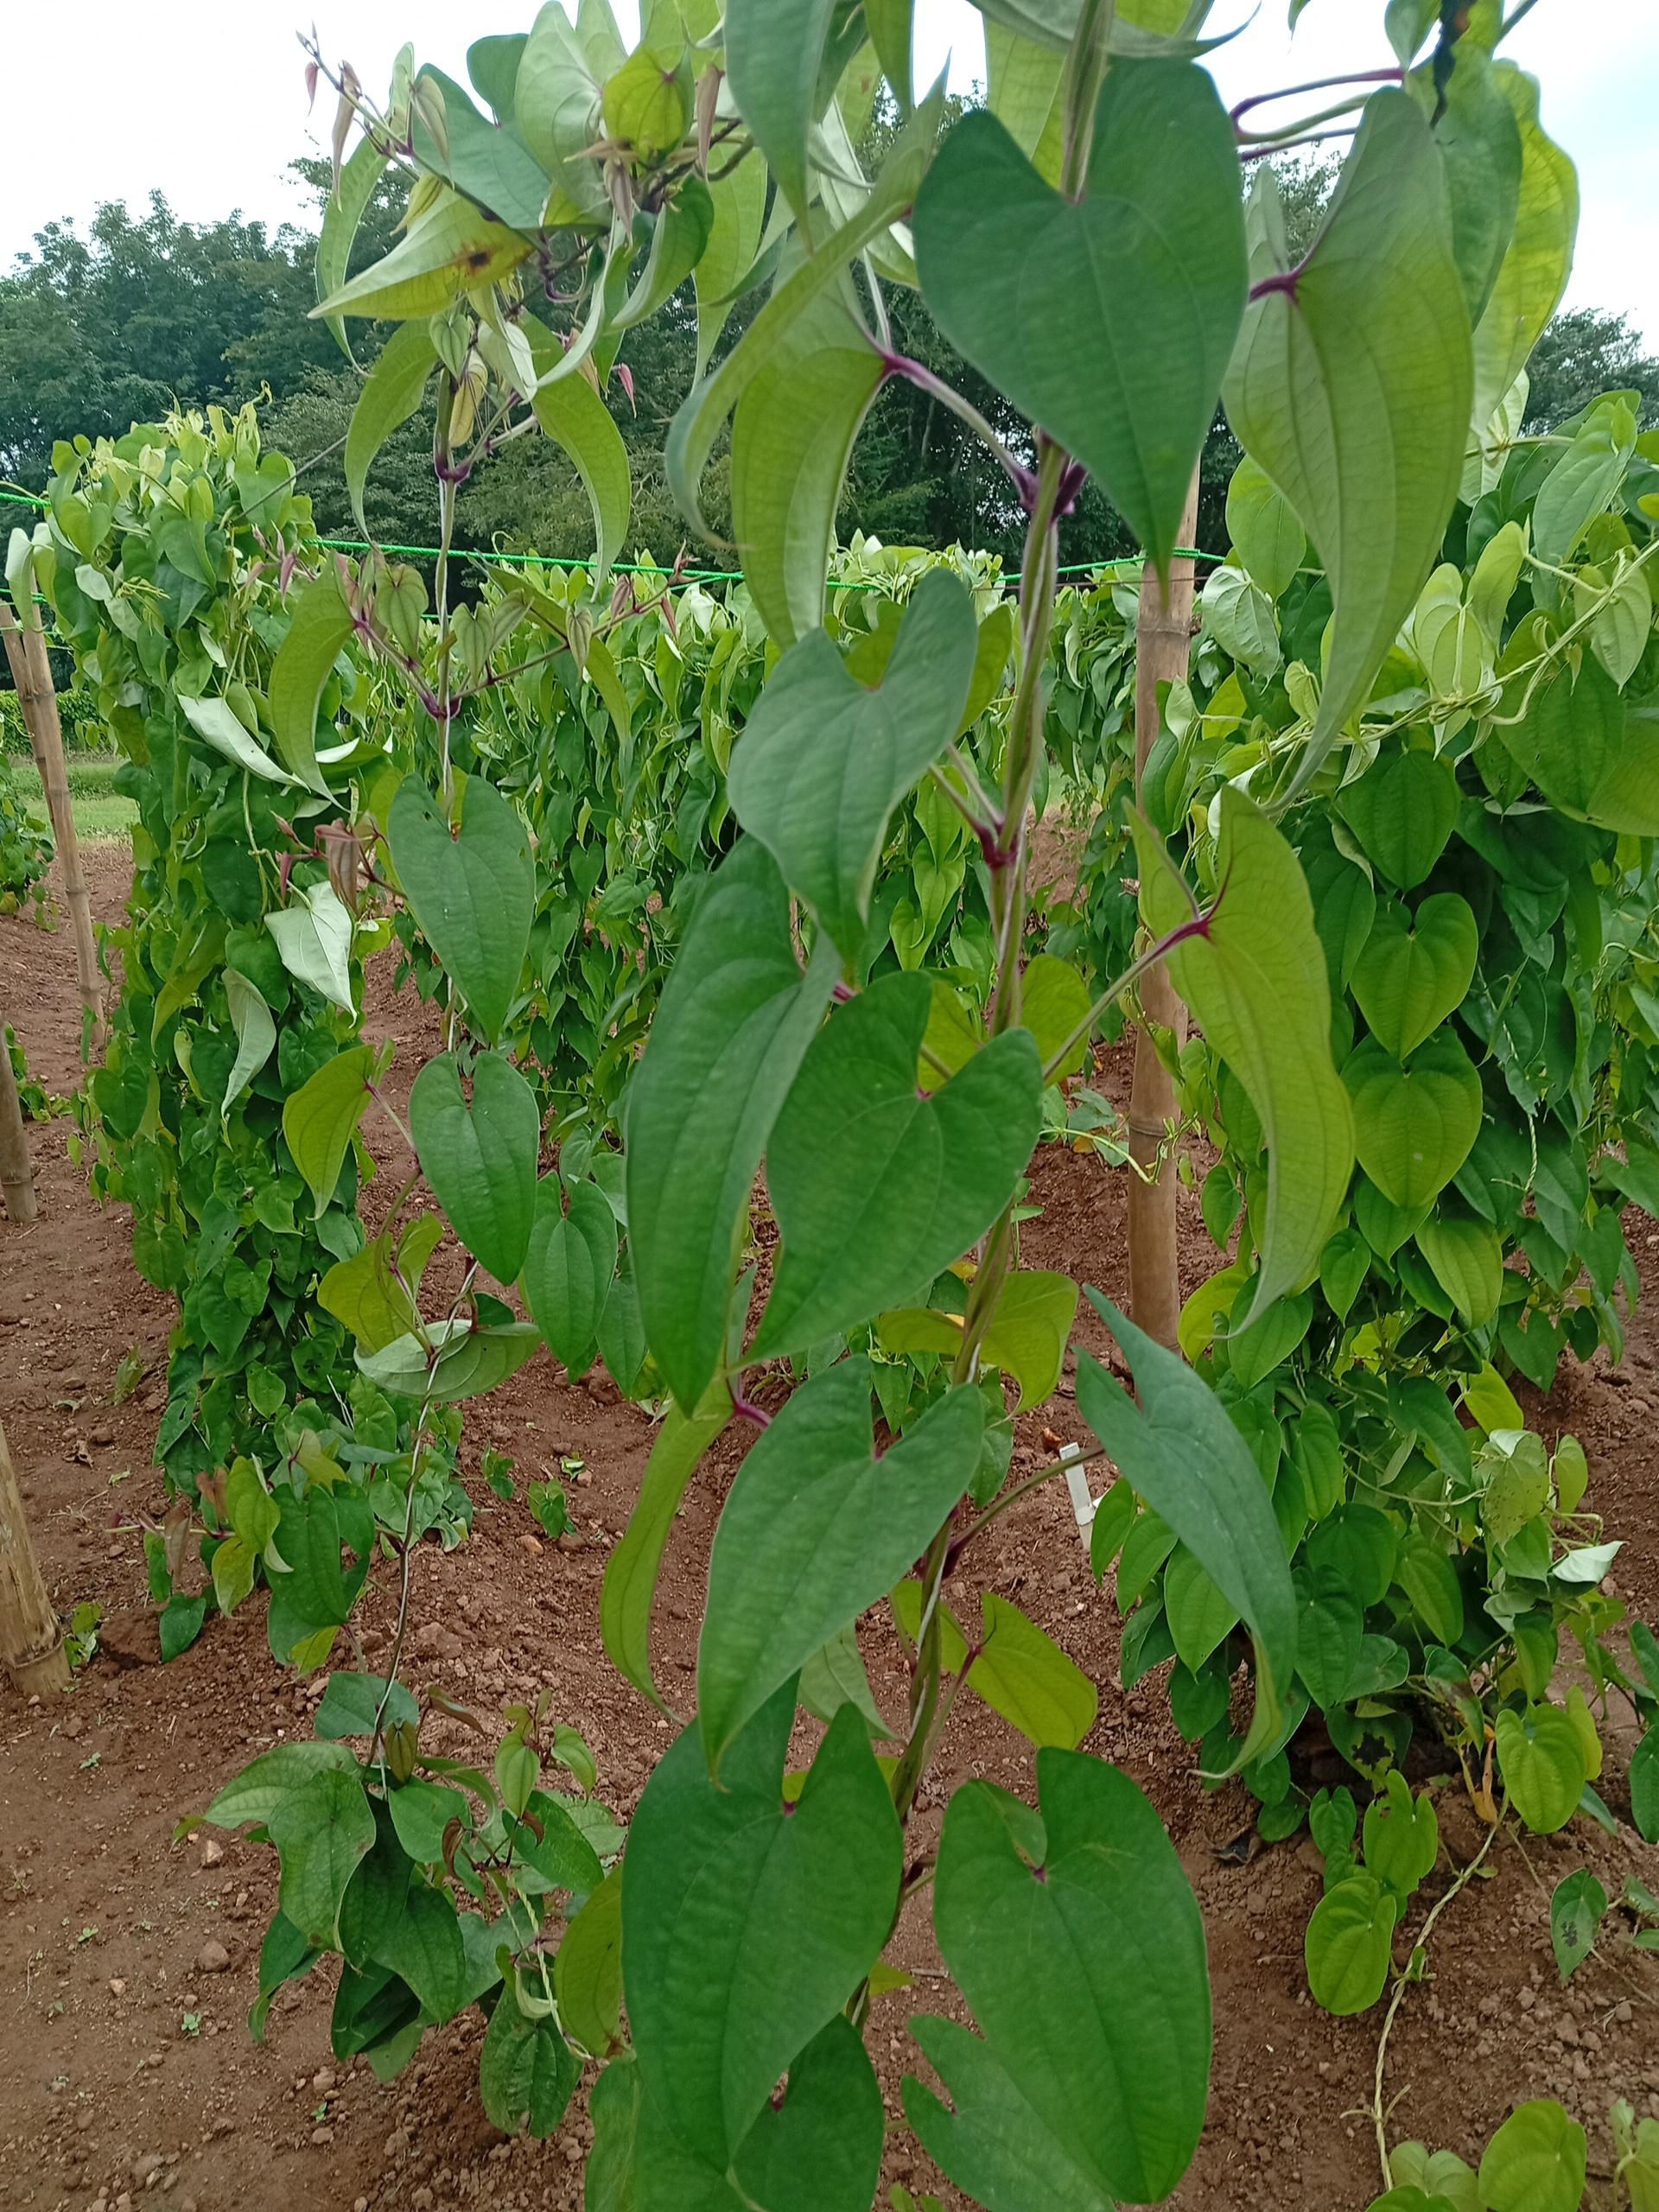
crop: yam
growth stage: vegetative
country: Nigeria
